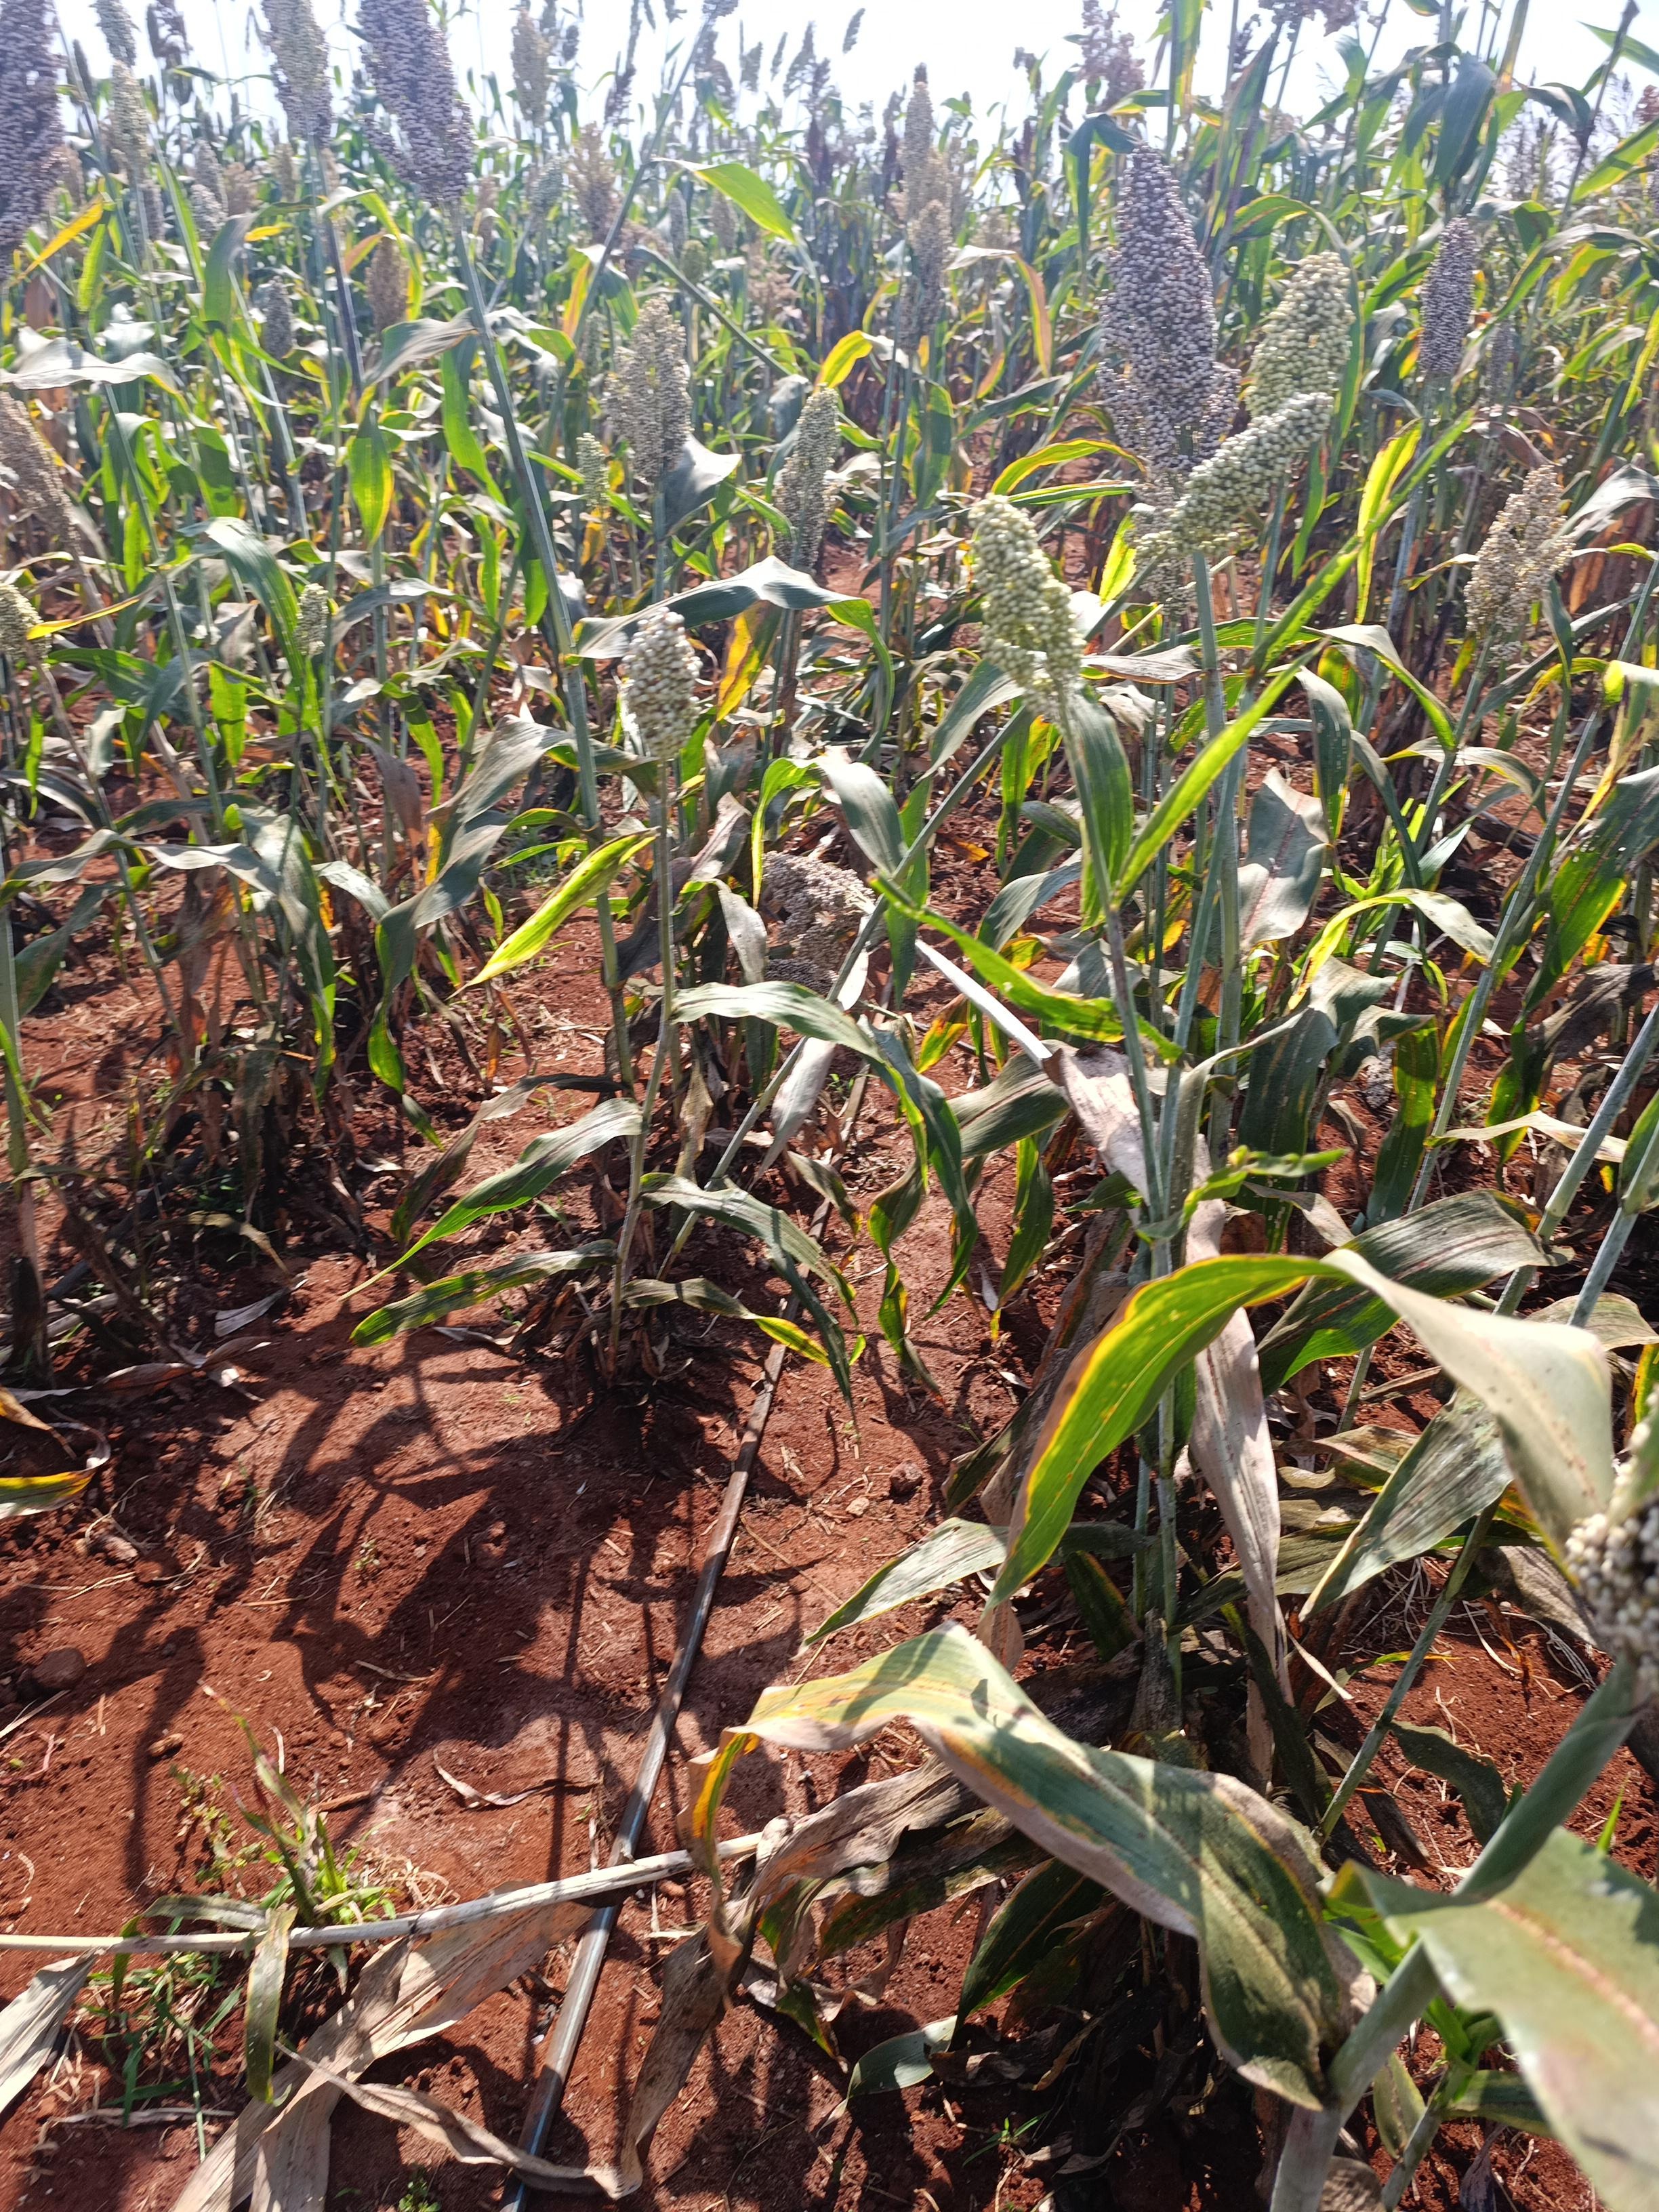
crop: sorghum
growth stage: filling grain
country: Kenya
